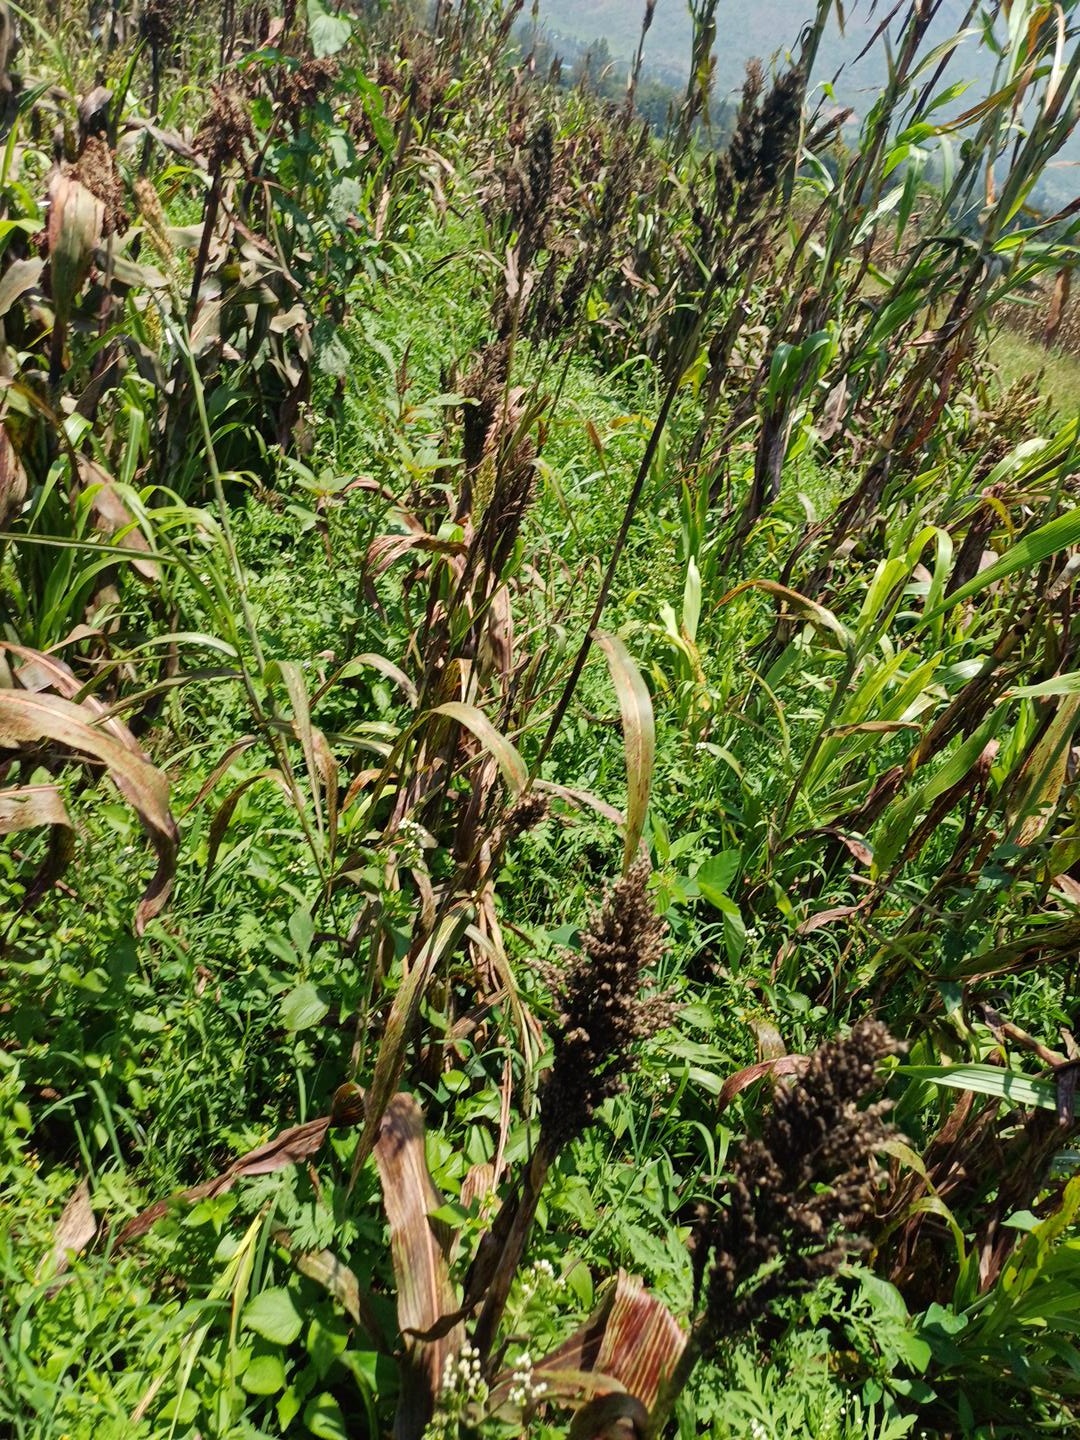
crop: sorghum
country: Kenya
